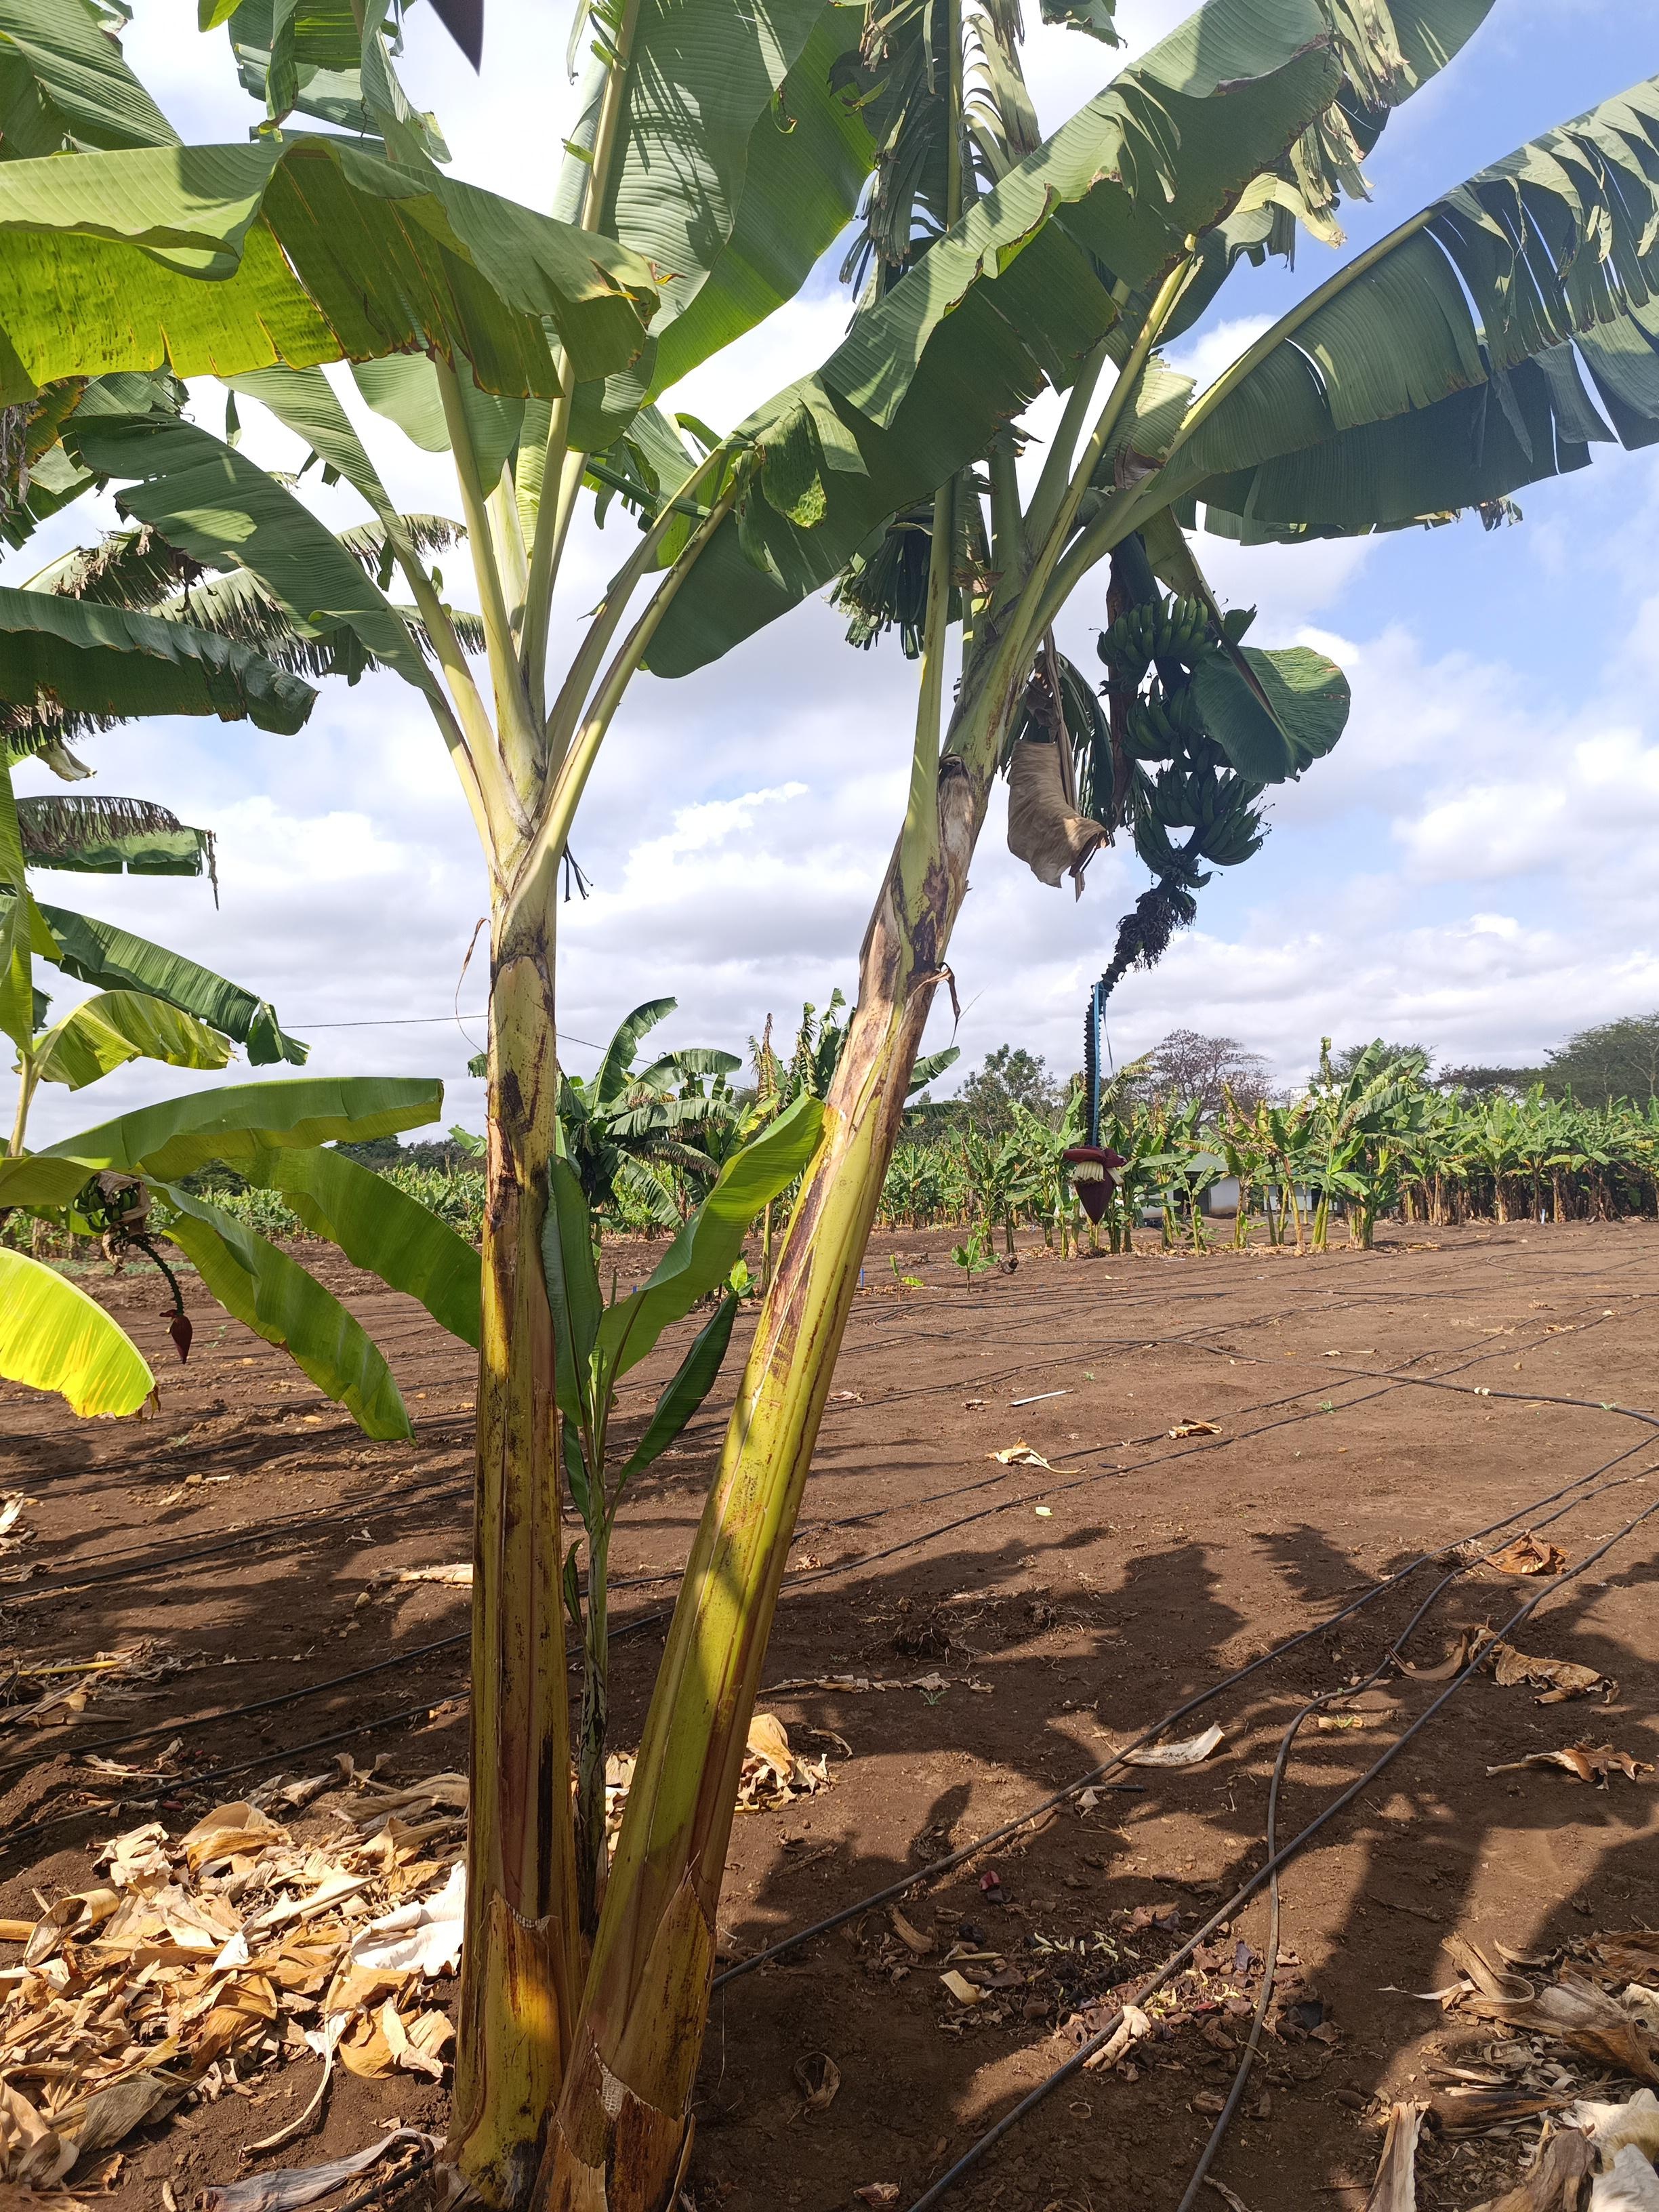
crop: banana
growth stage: development fruit
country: Tanzania
